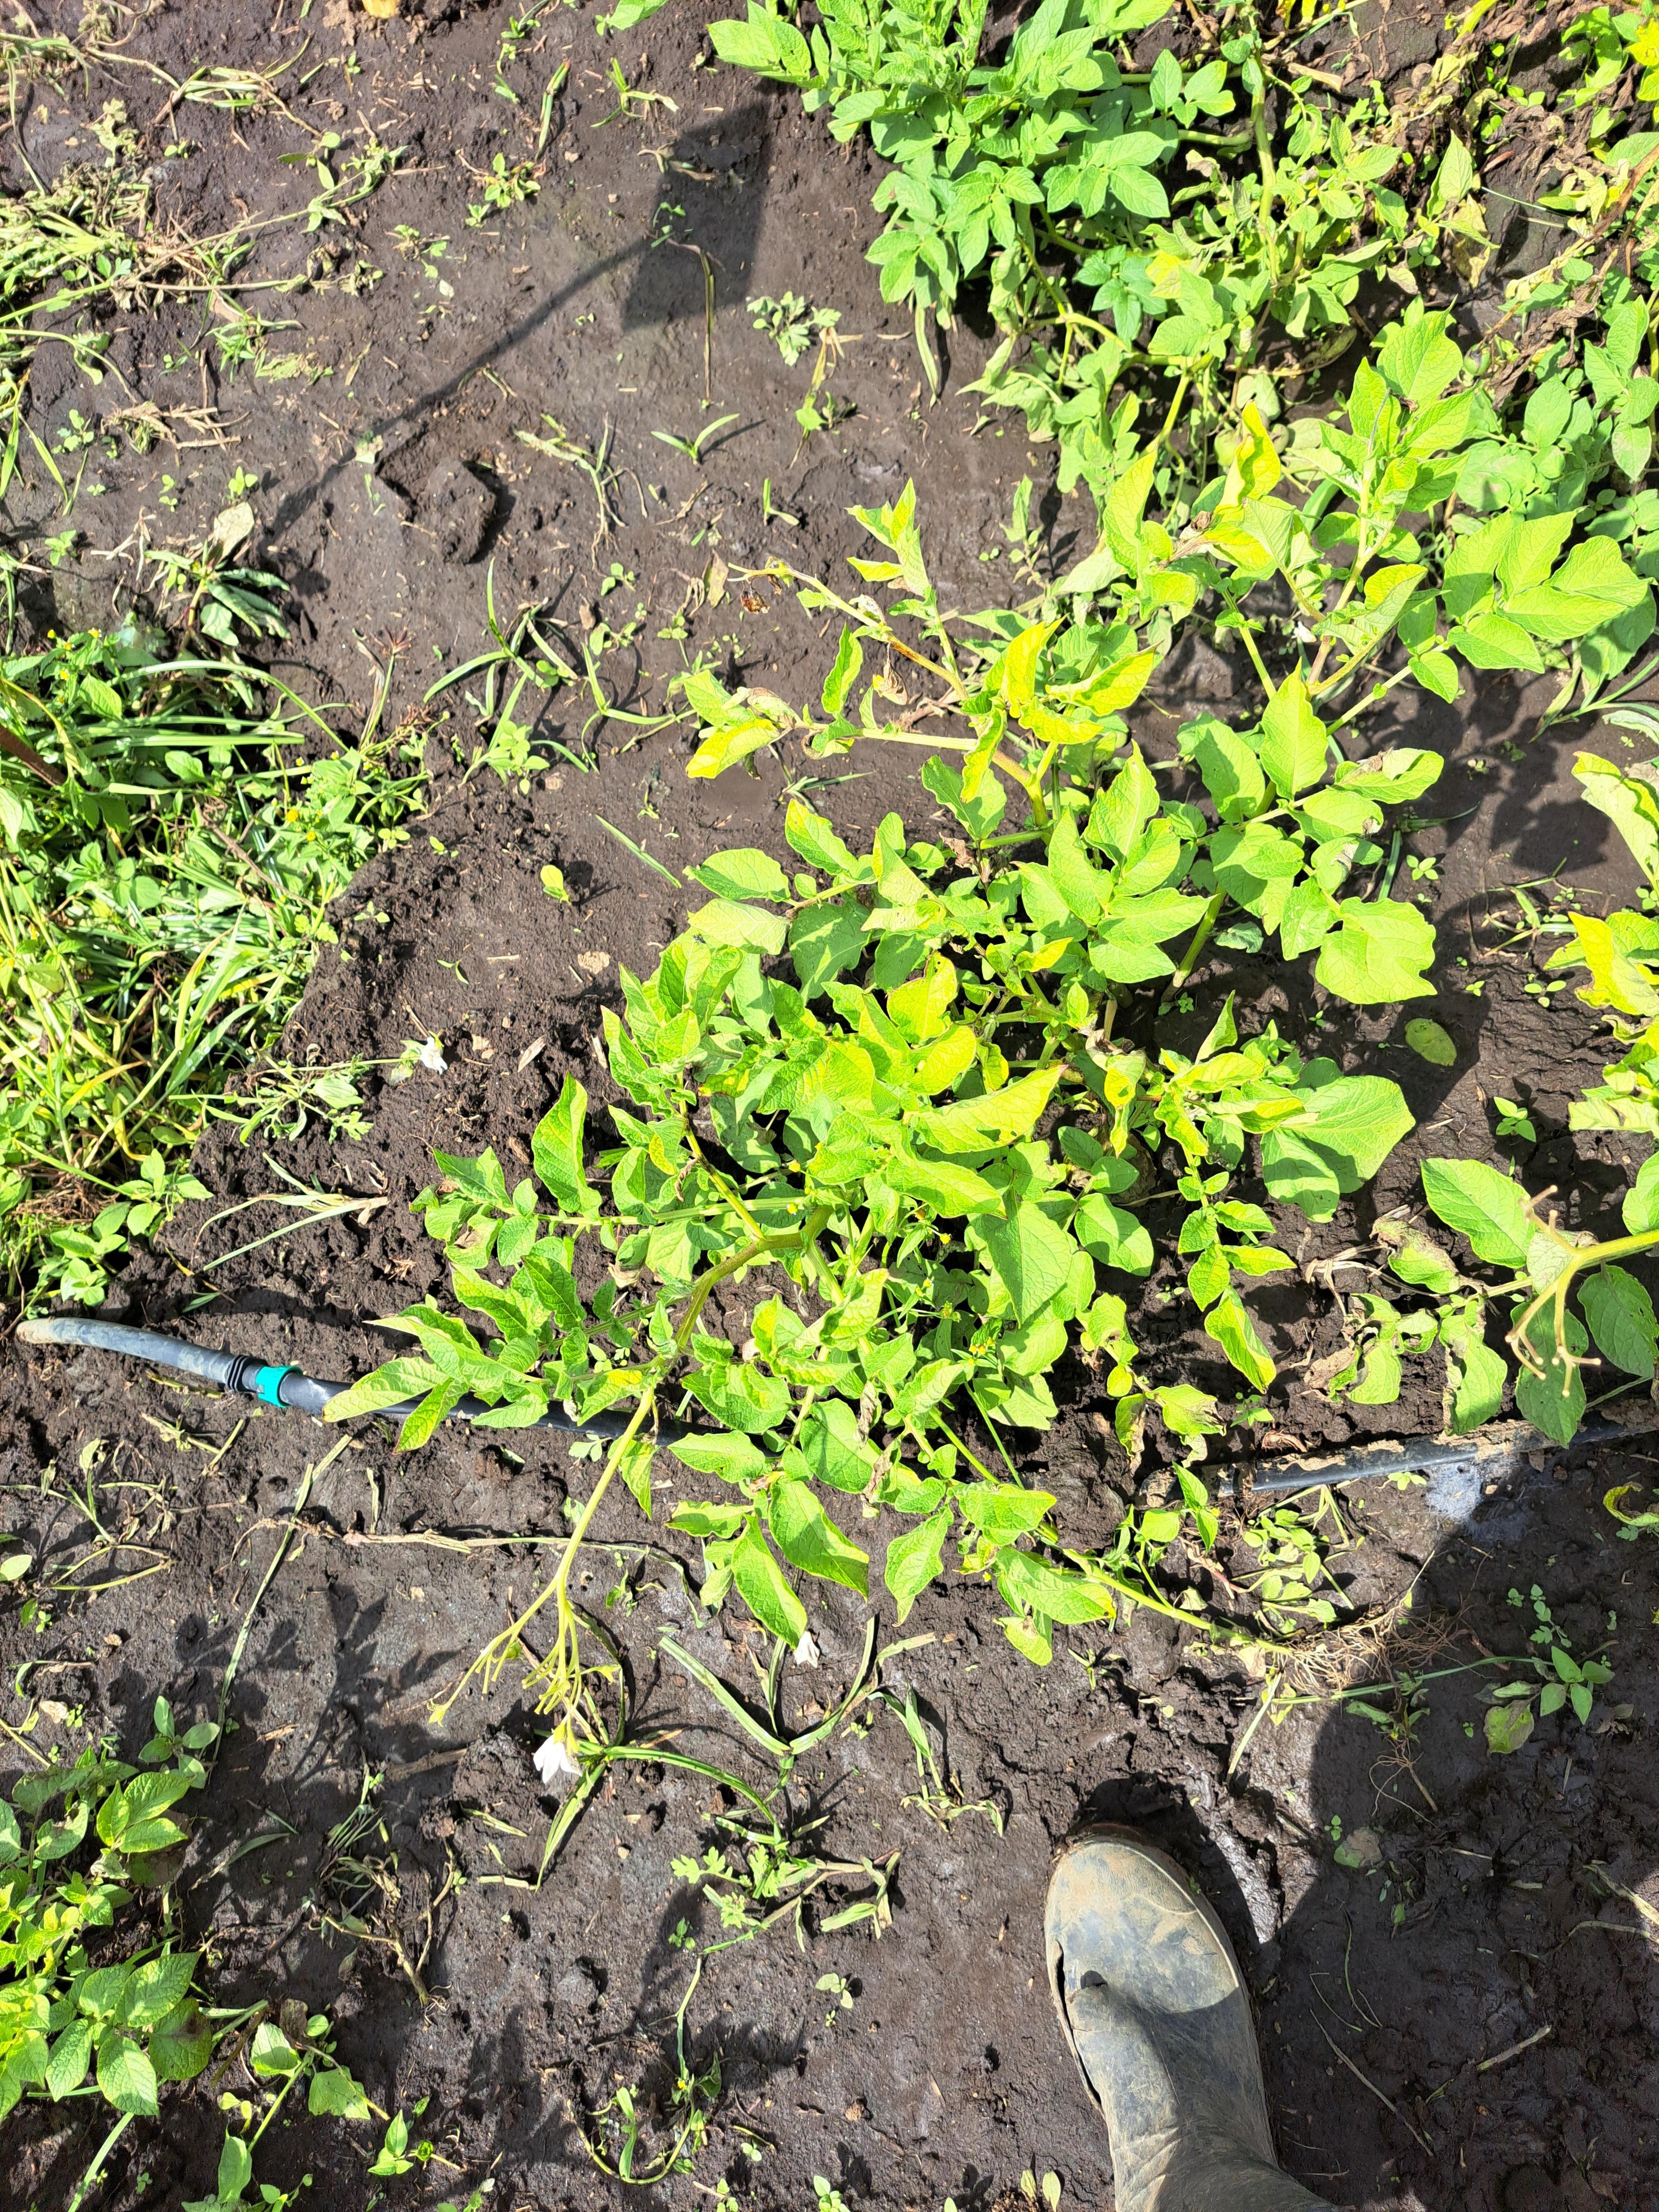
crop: potato
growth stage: flowering
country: Tanzania
